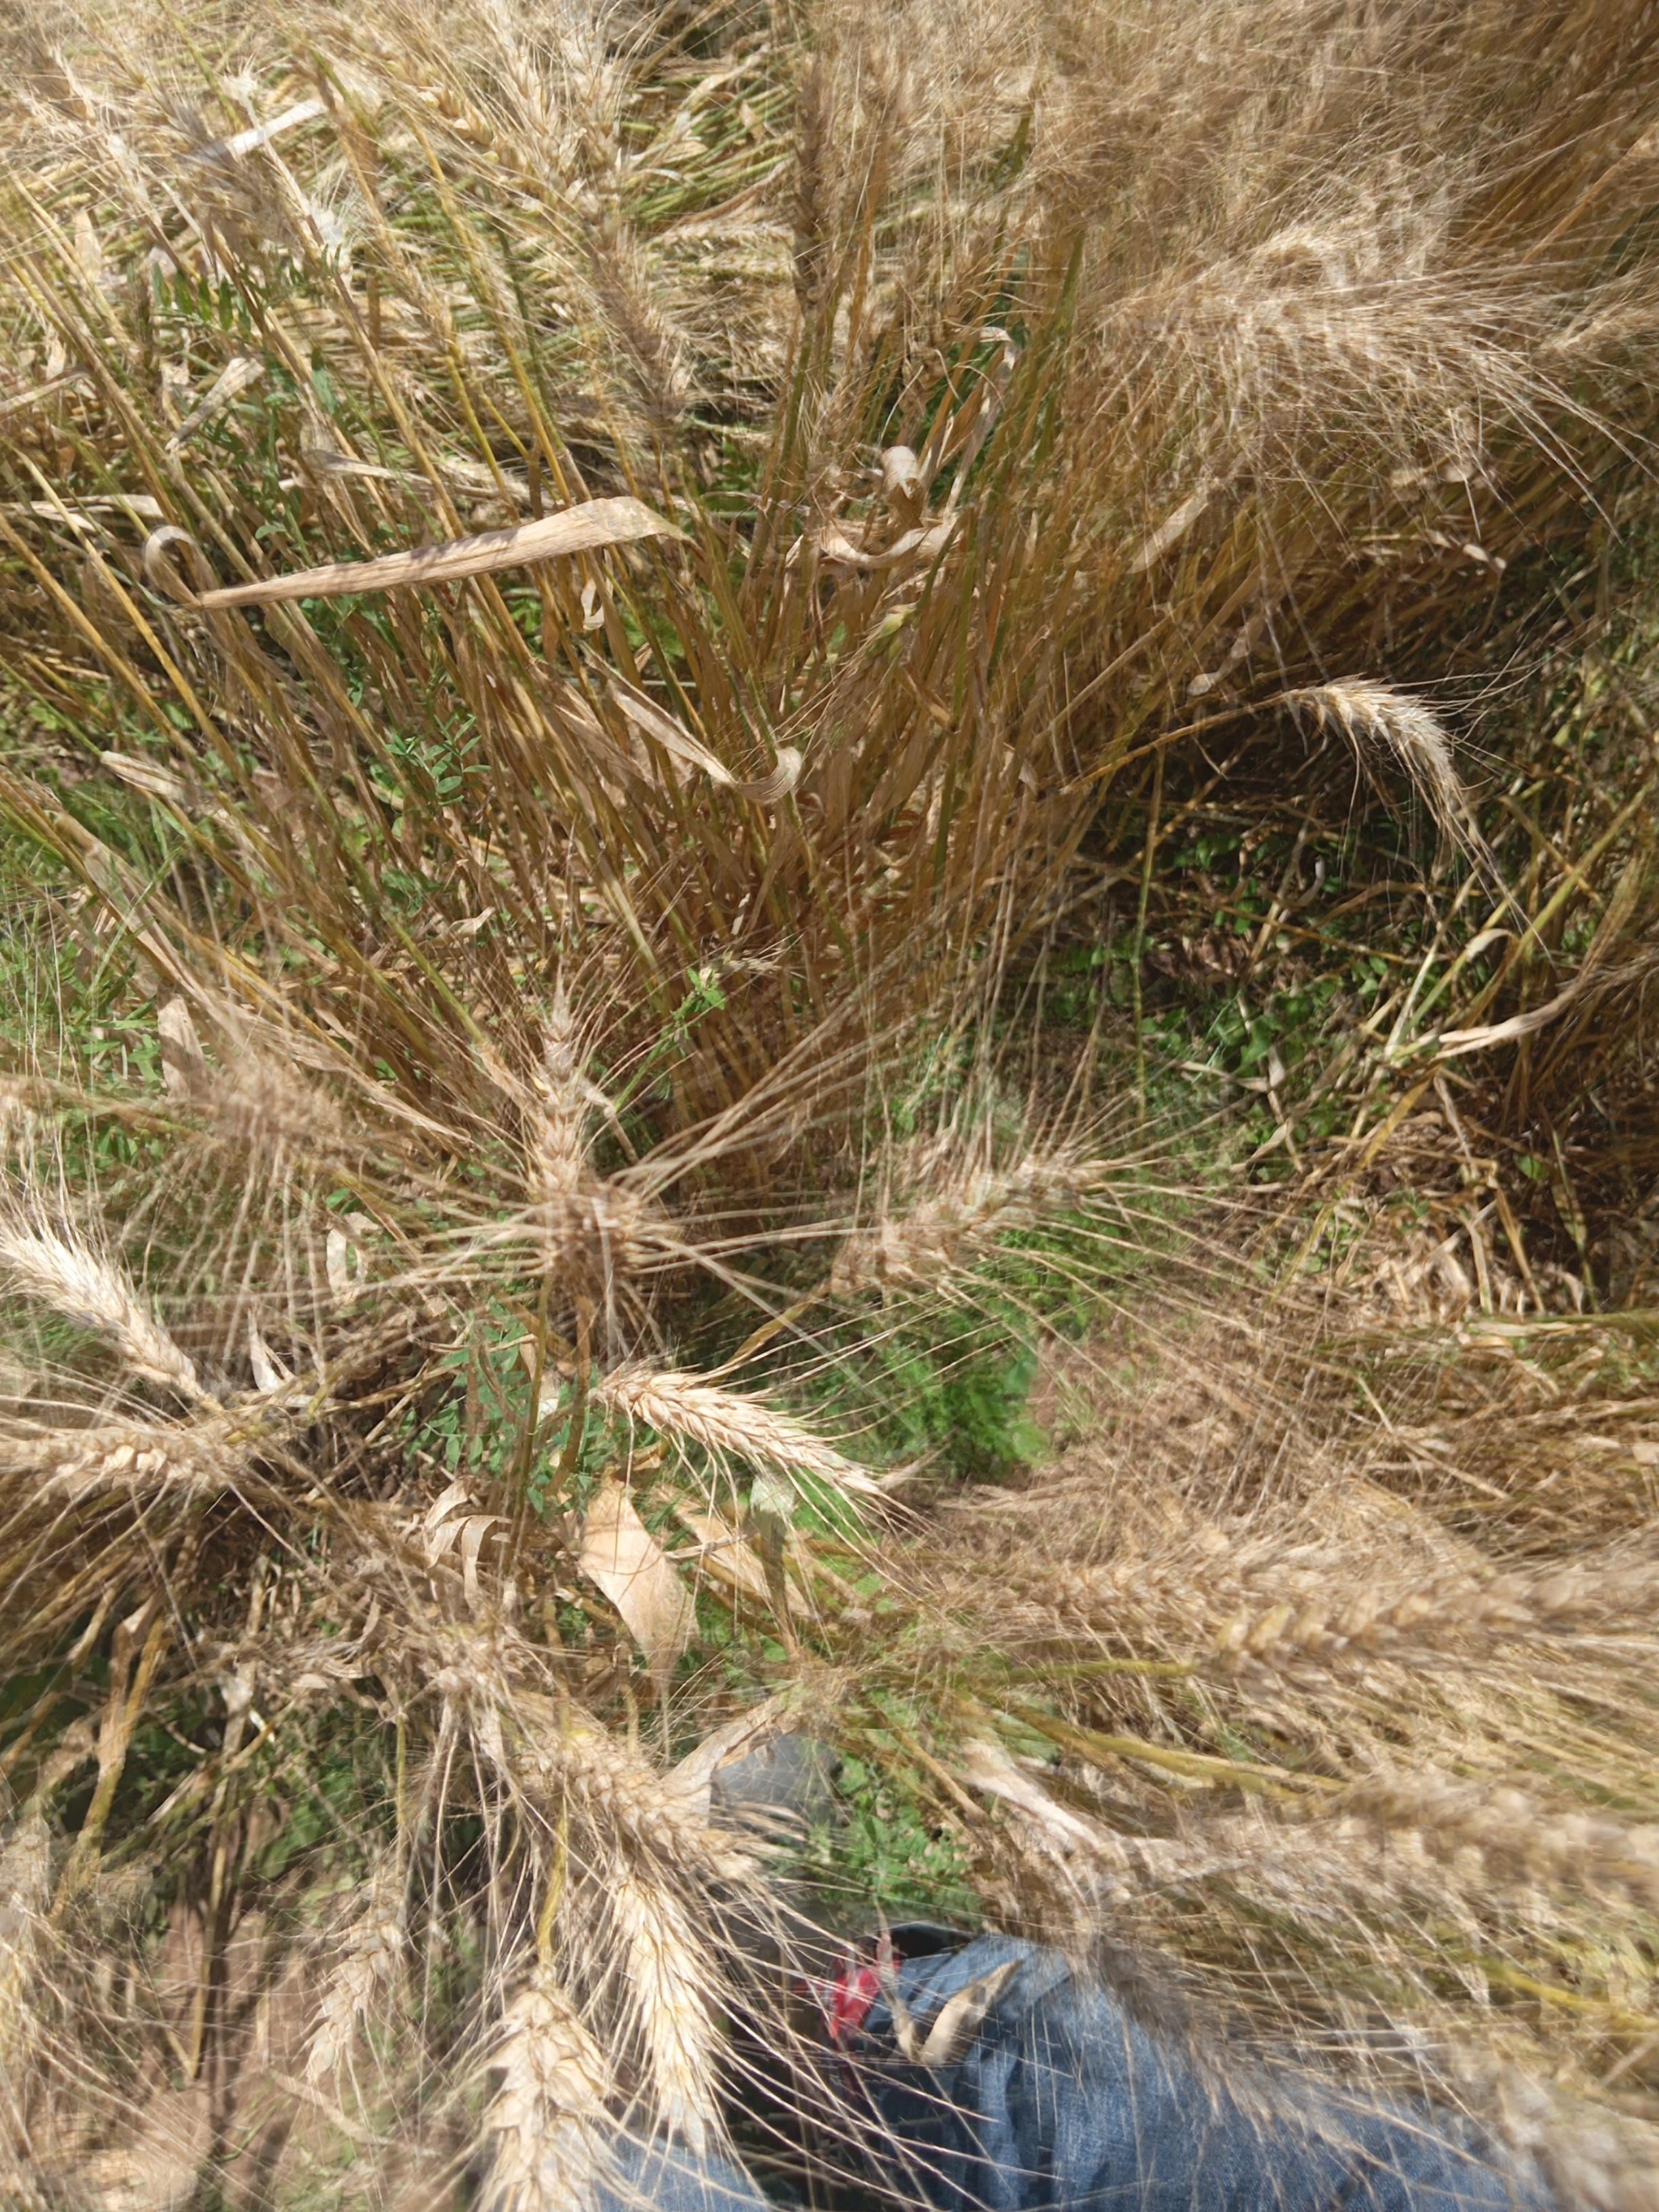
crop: wheat
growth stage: maturity
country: Kenya
